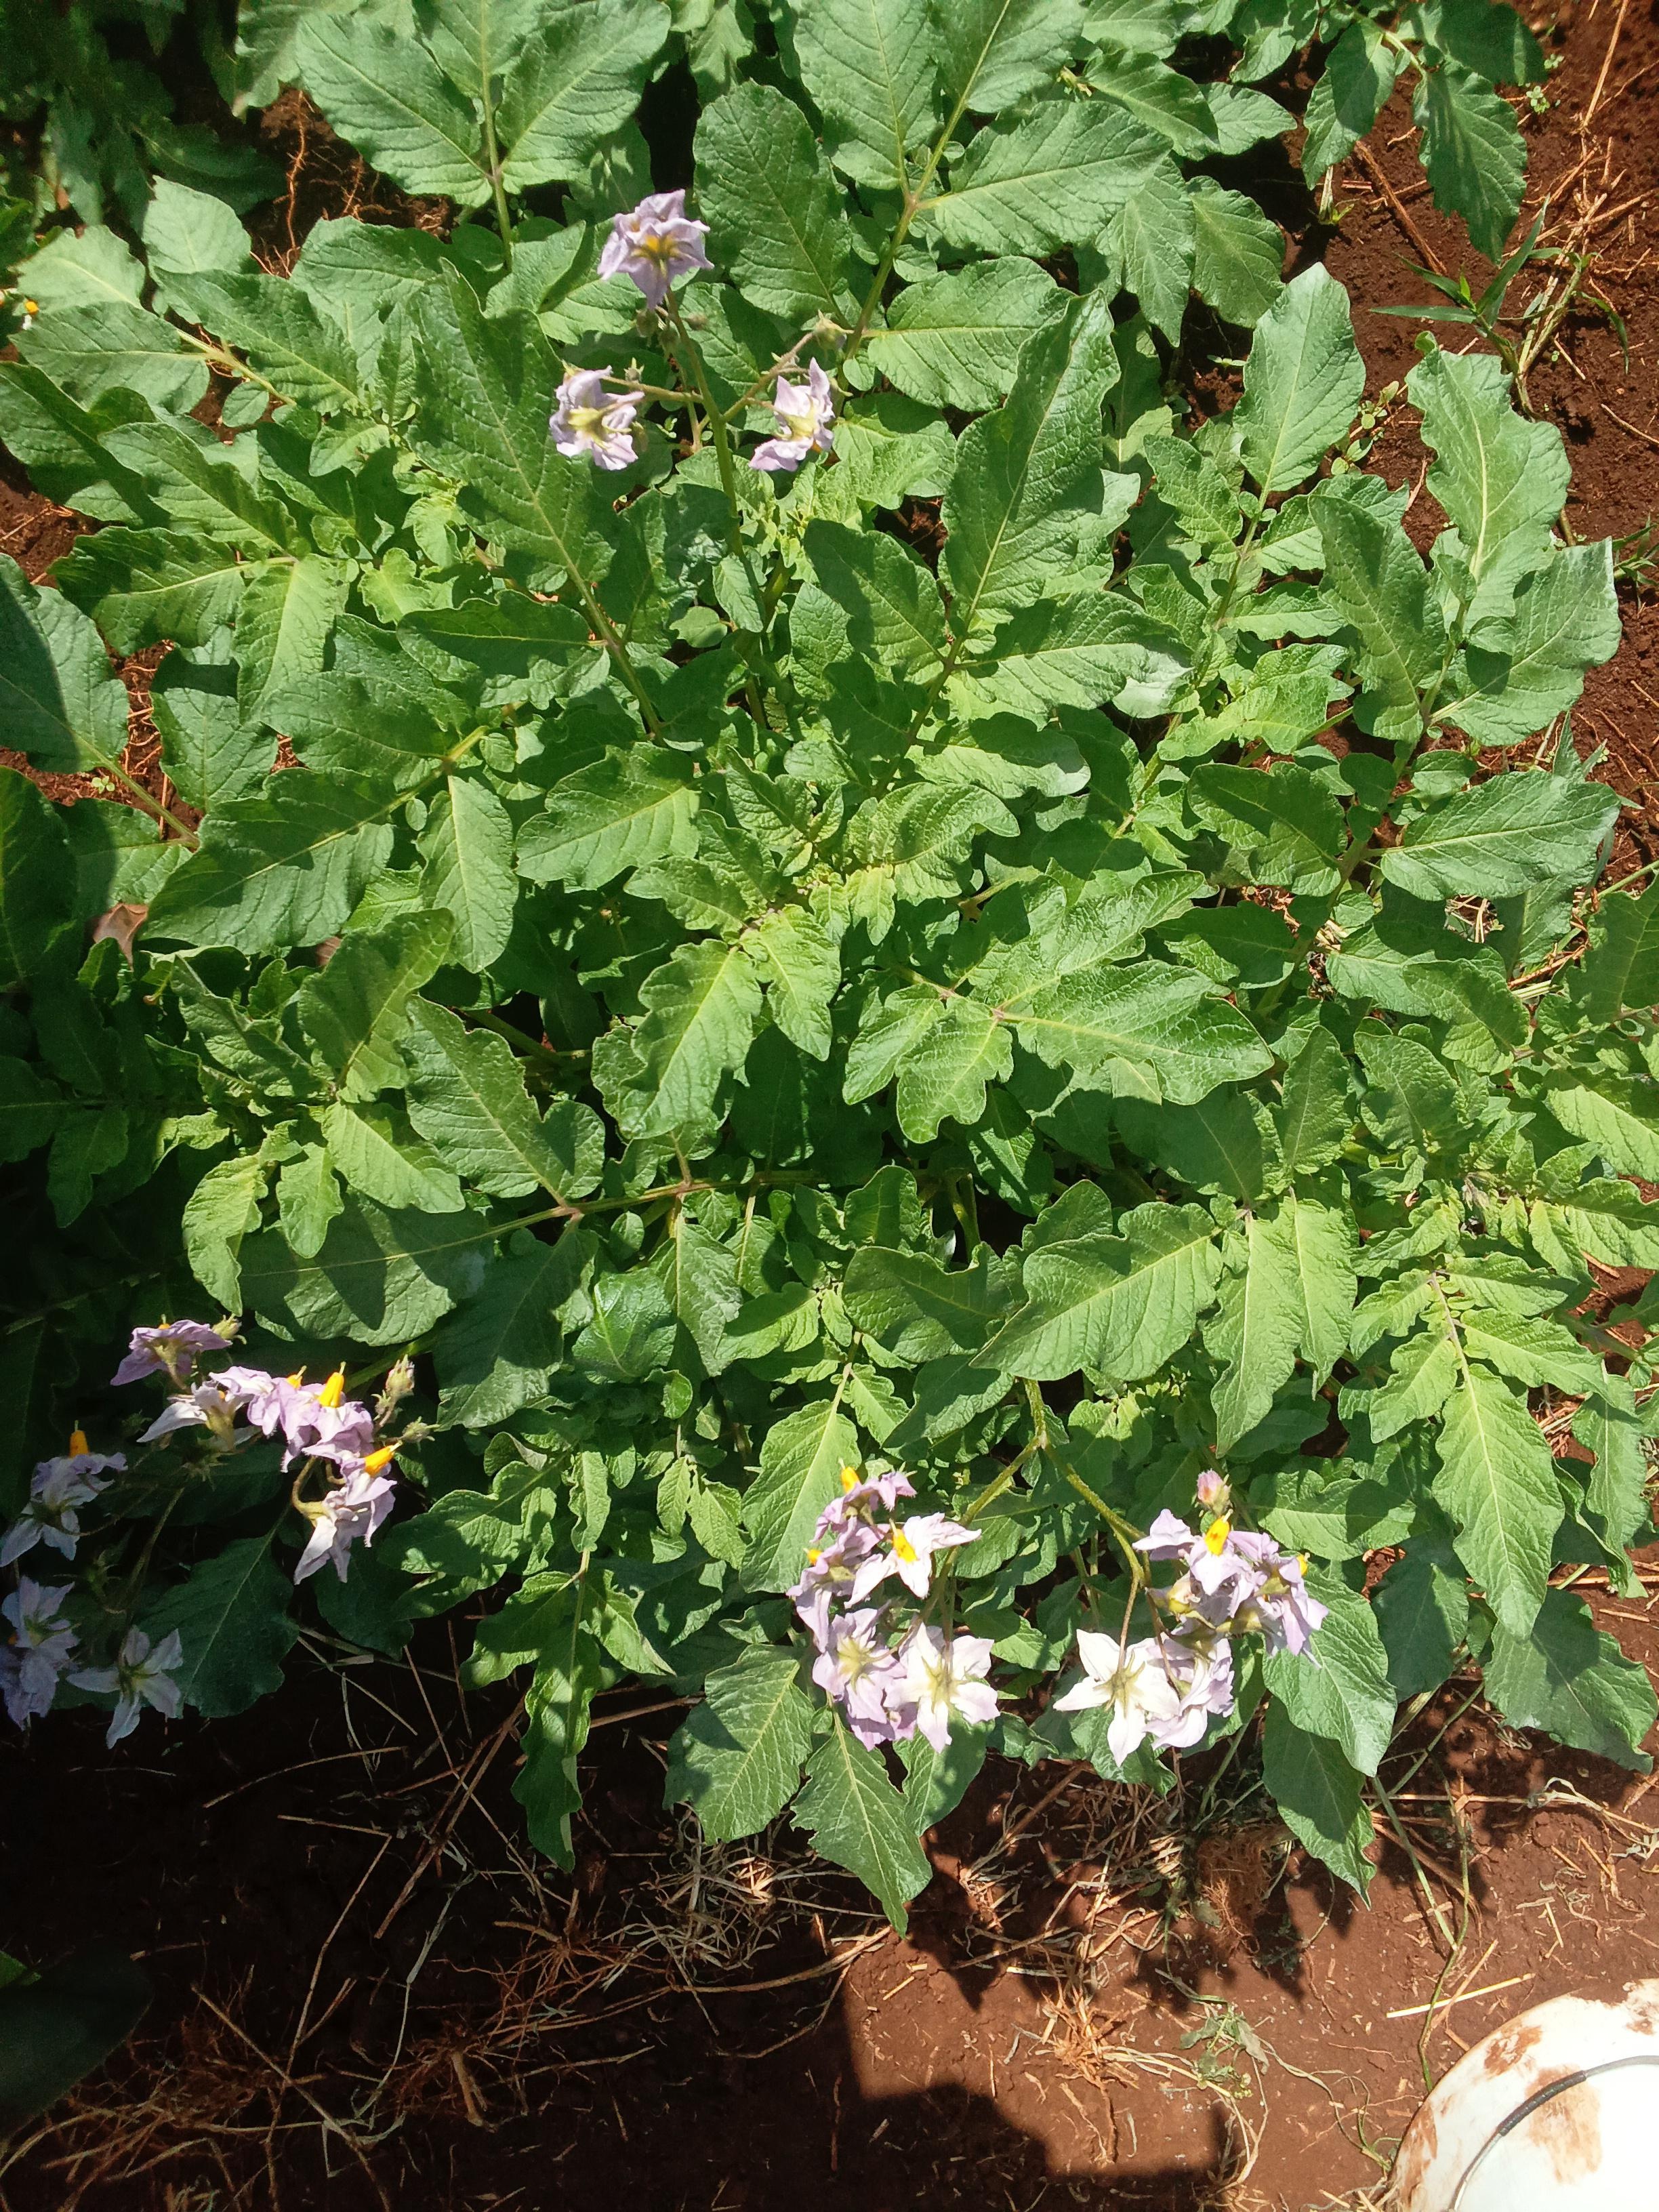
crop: potato
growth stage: flowering
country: Kenya
